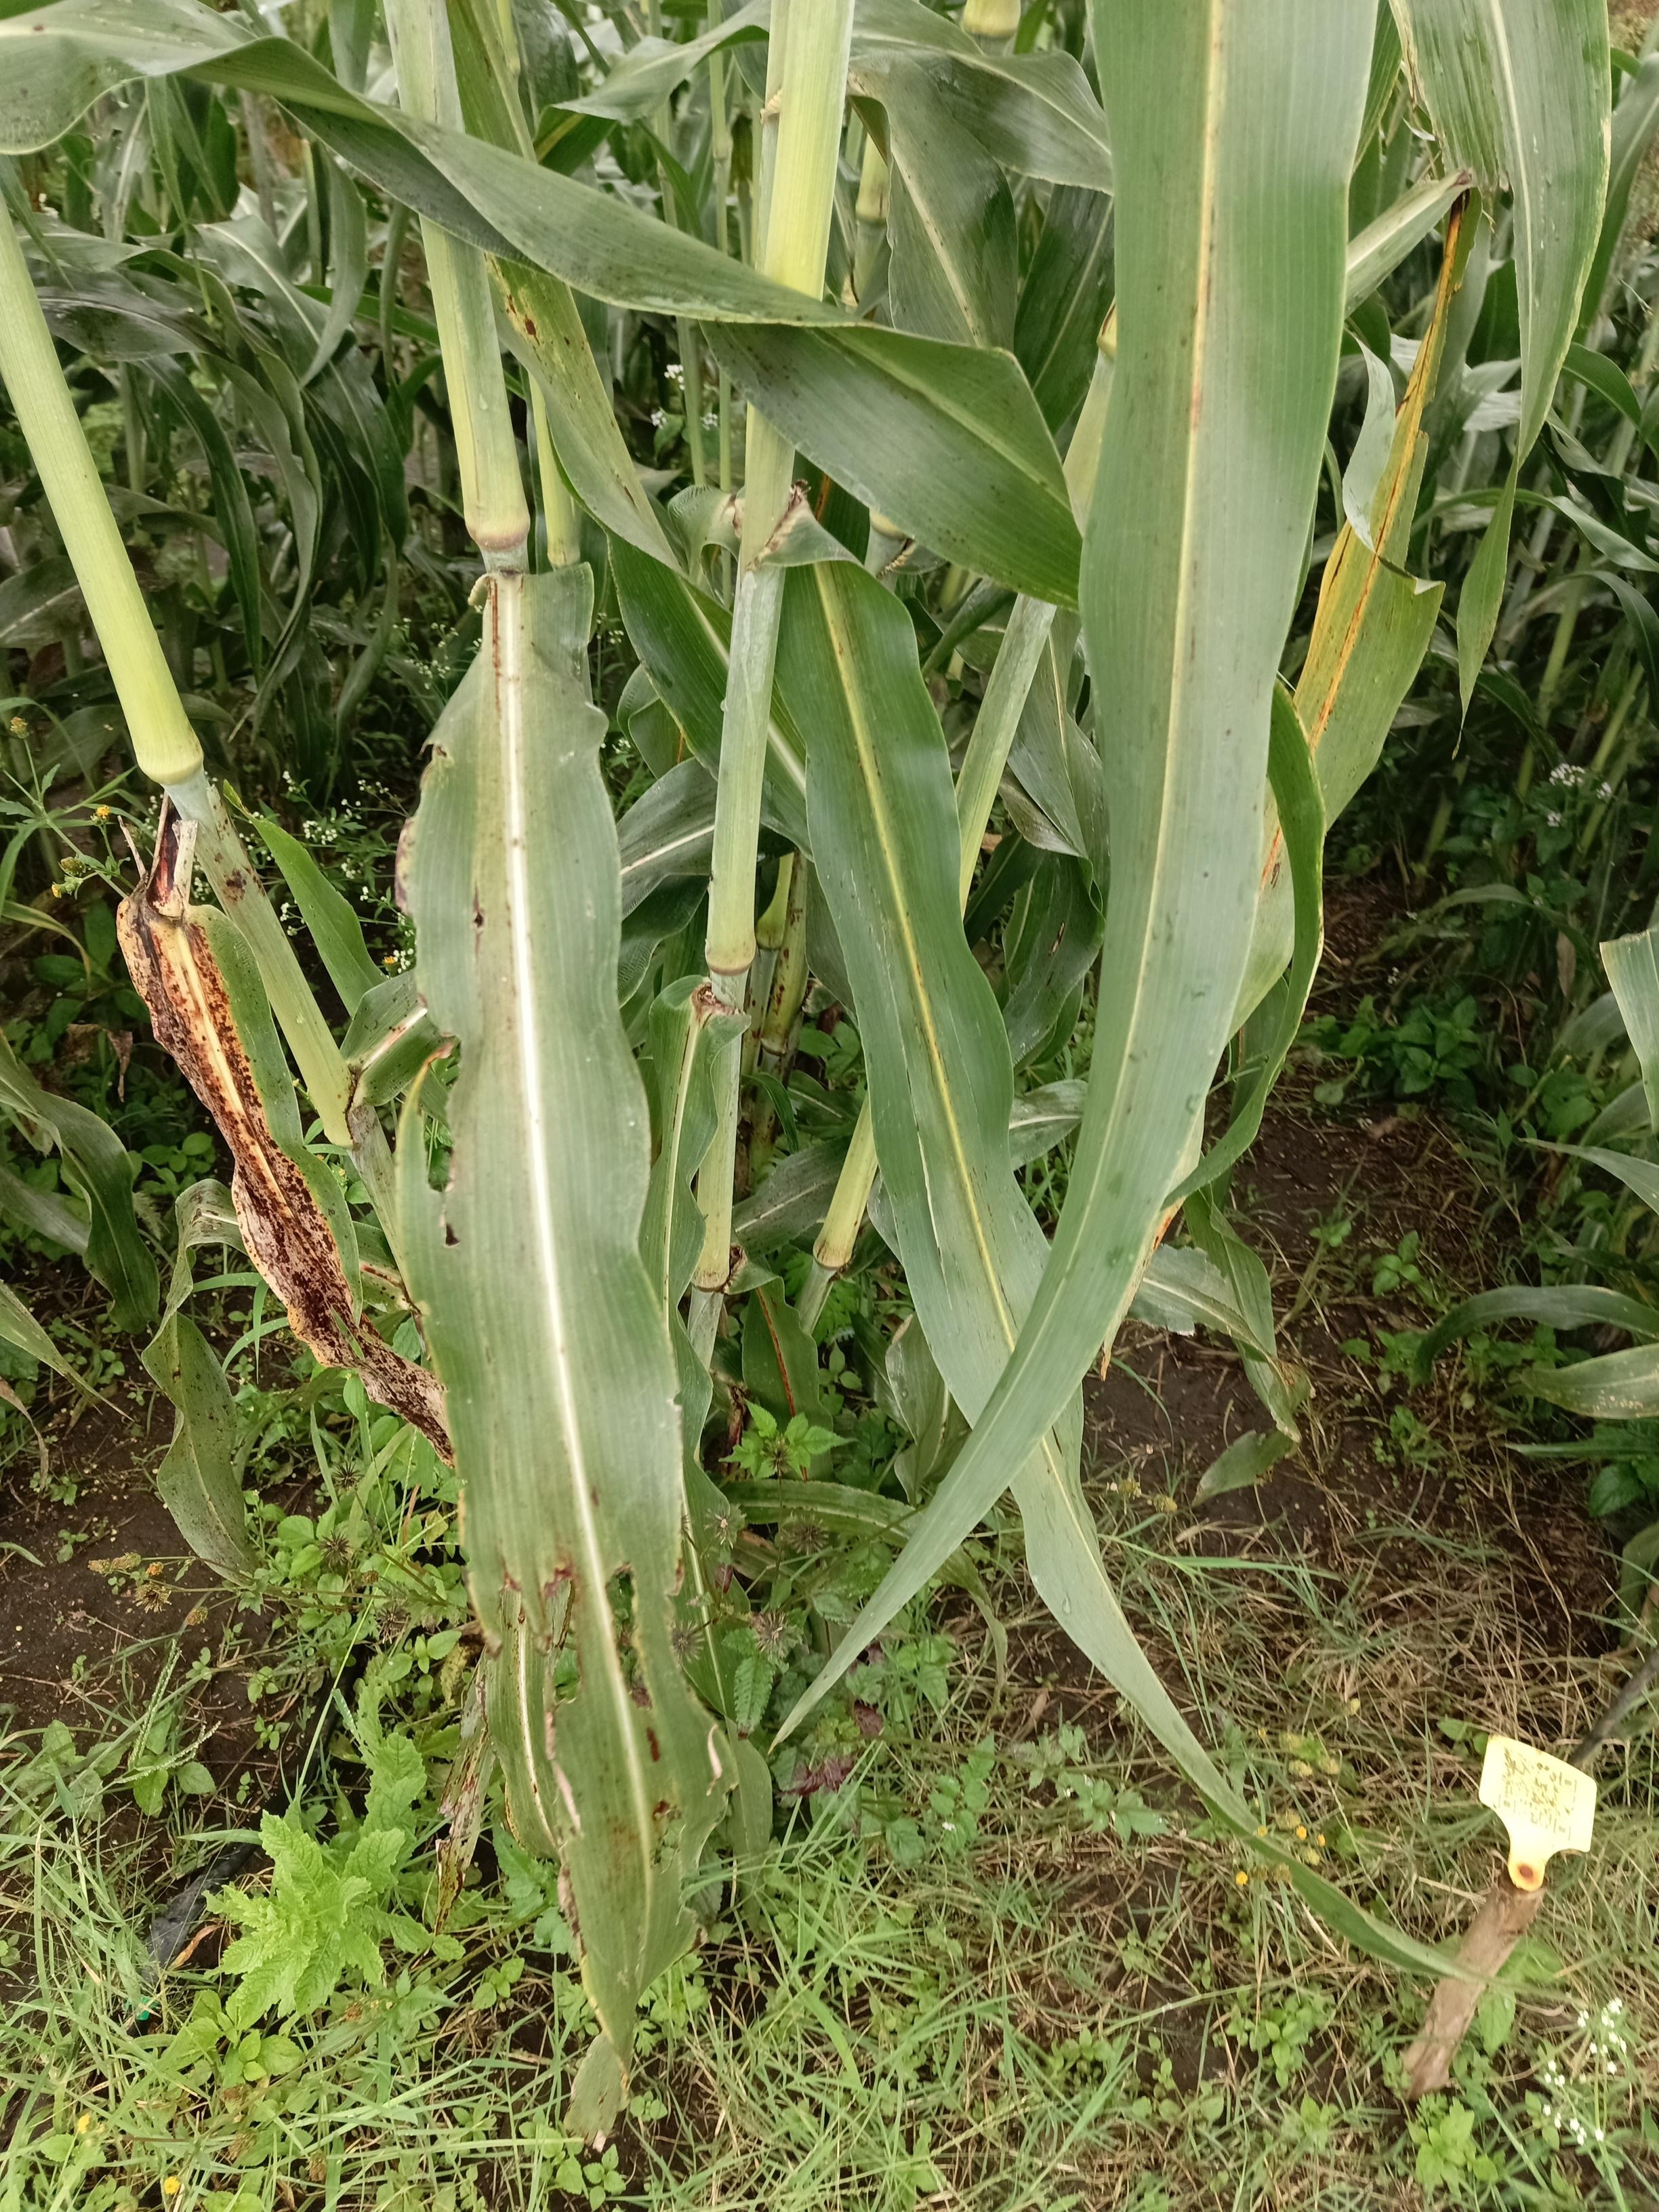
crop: sorghum
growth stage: filling grain
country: Tanzania
